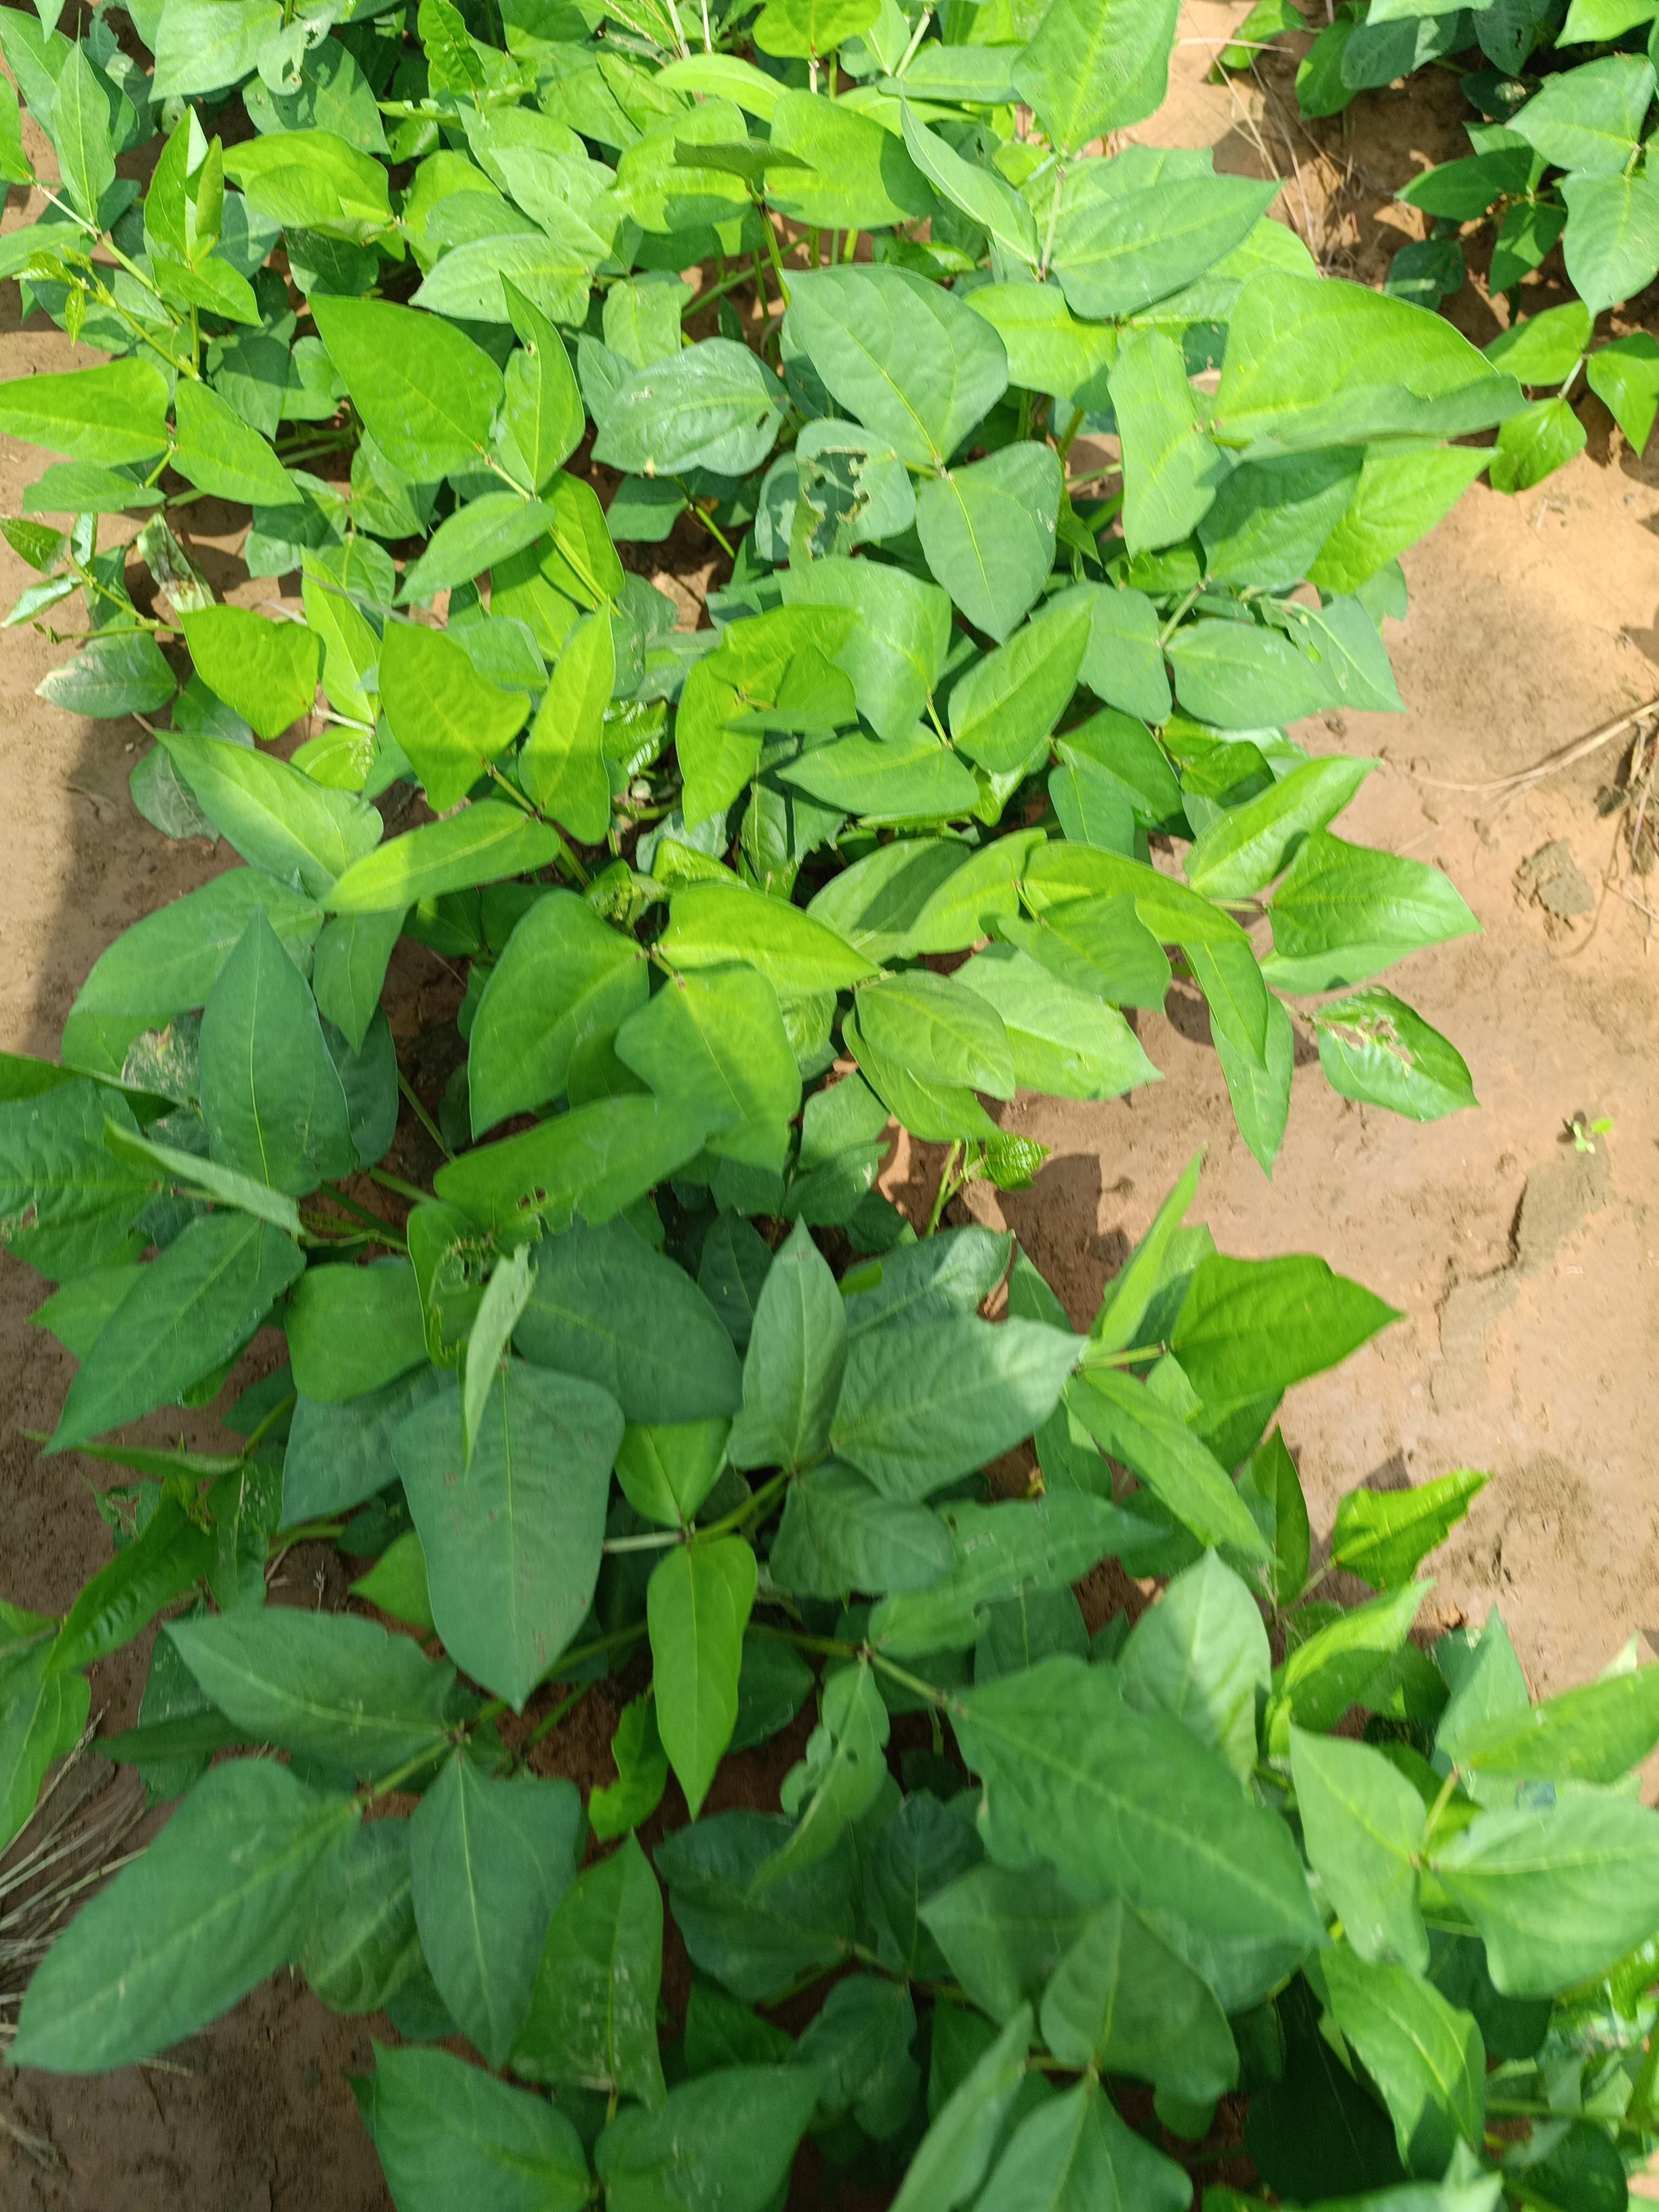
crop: cowpea
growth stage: emergence
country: Nigeria
